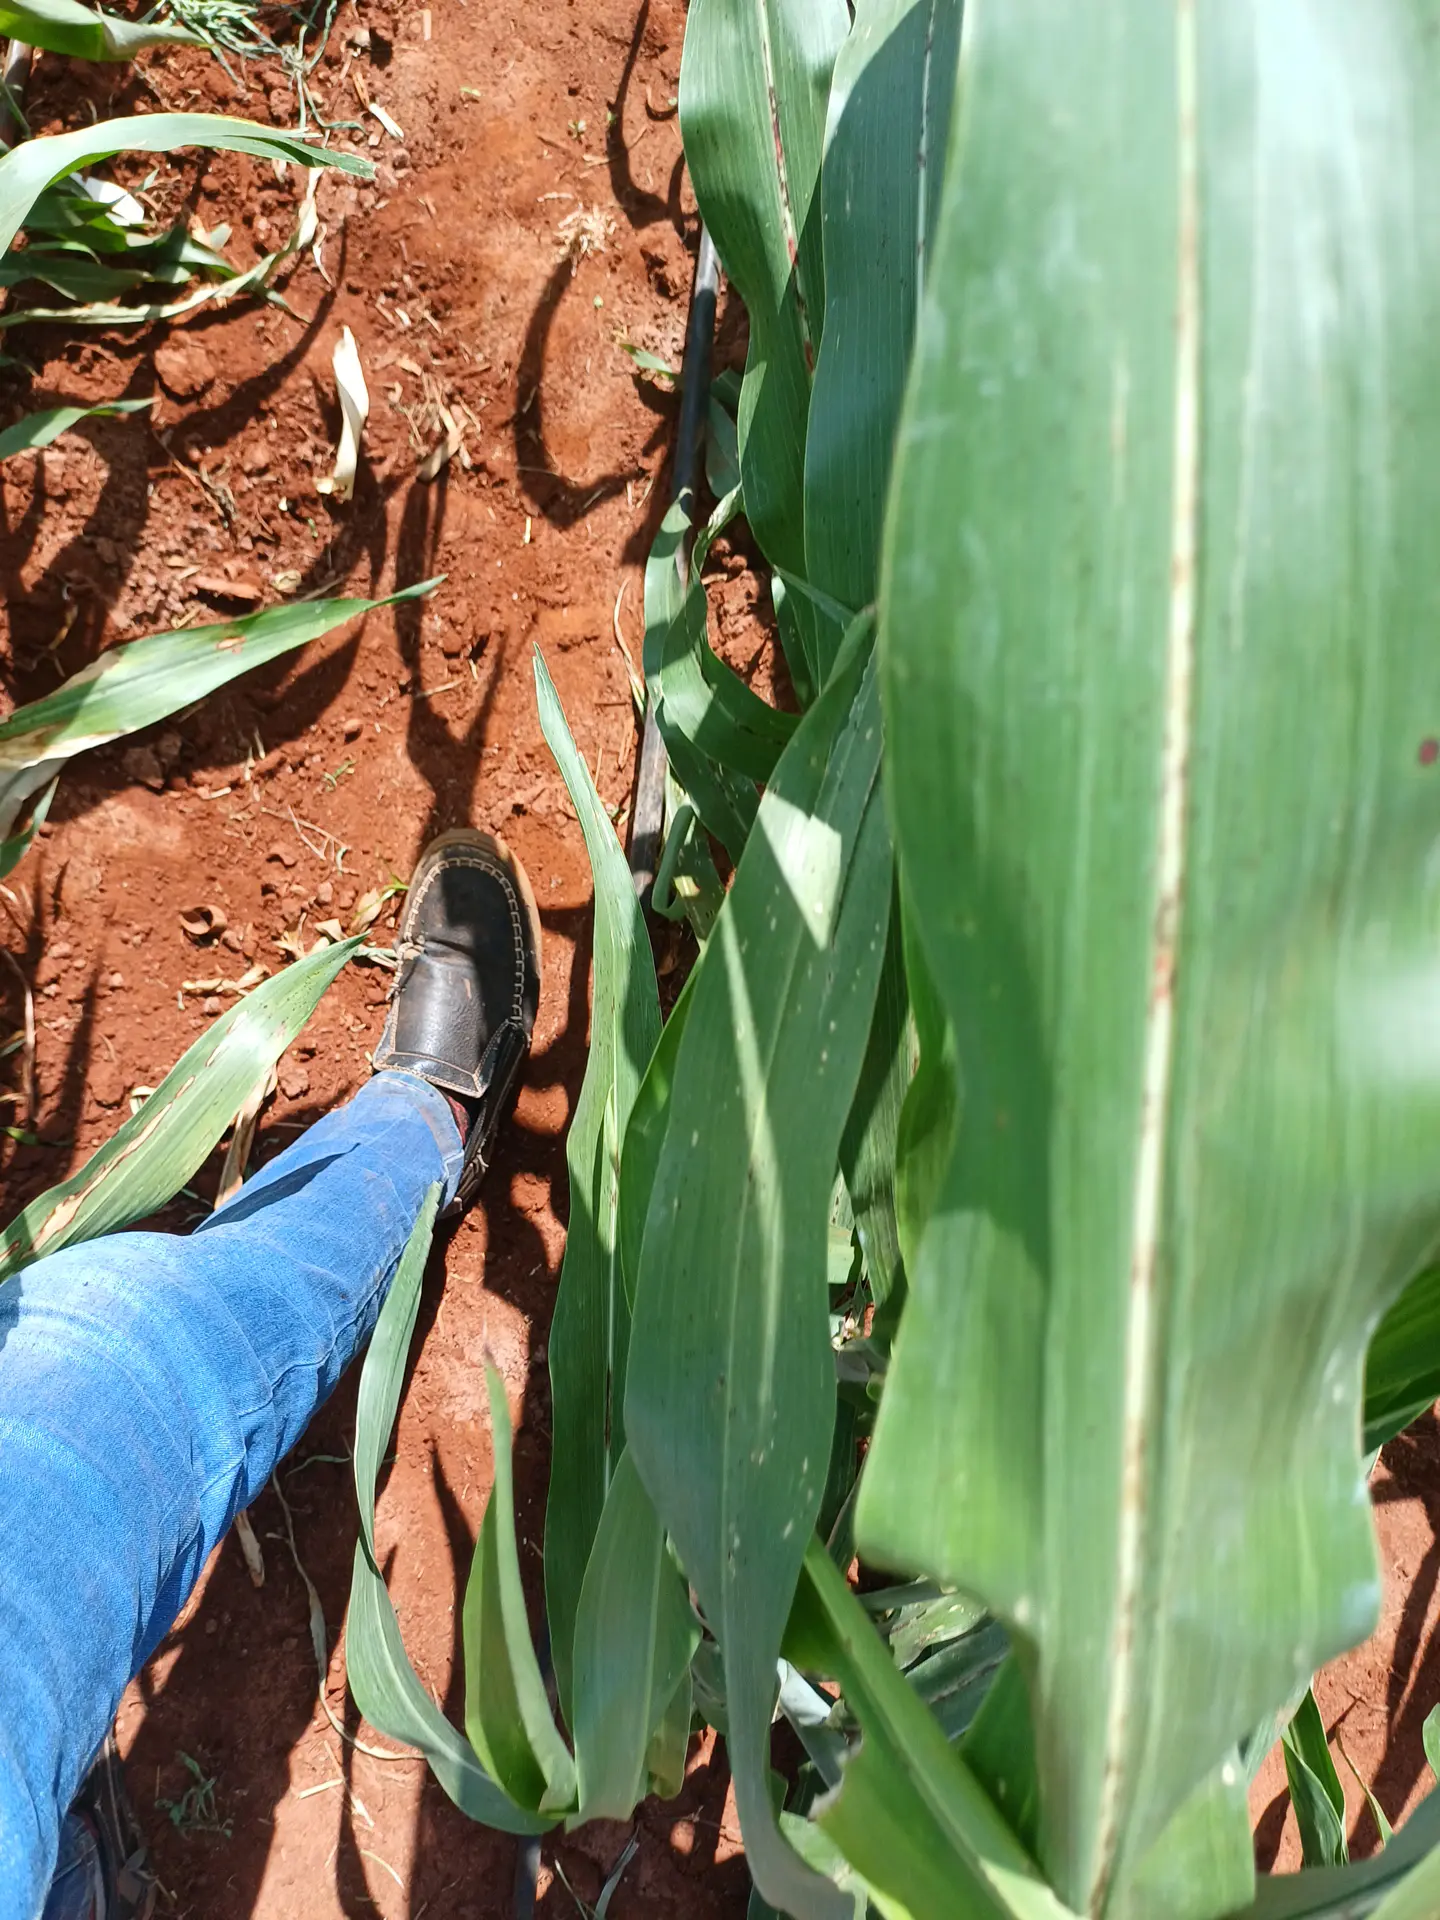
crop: sorghum
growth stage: vegetative
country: Kenya
